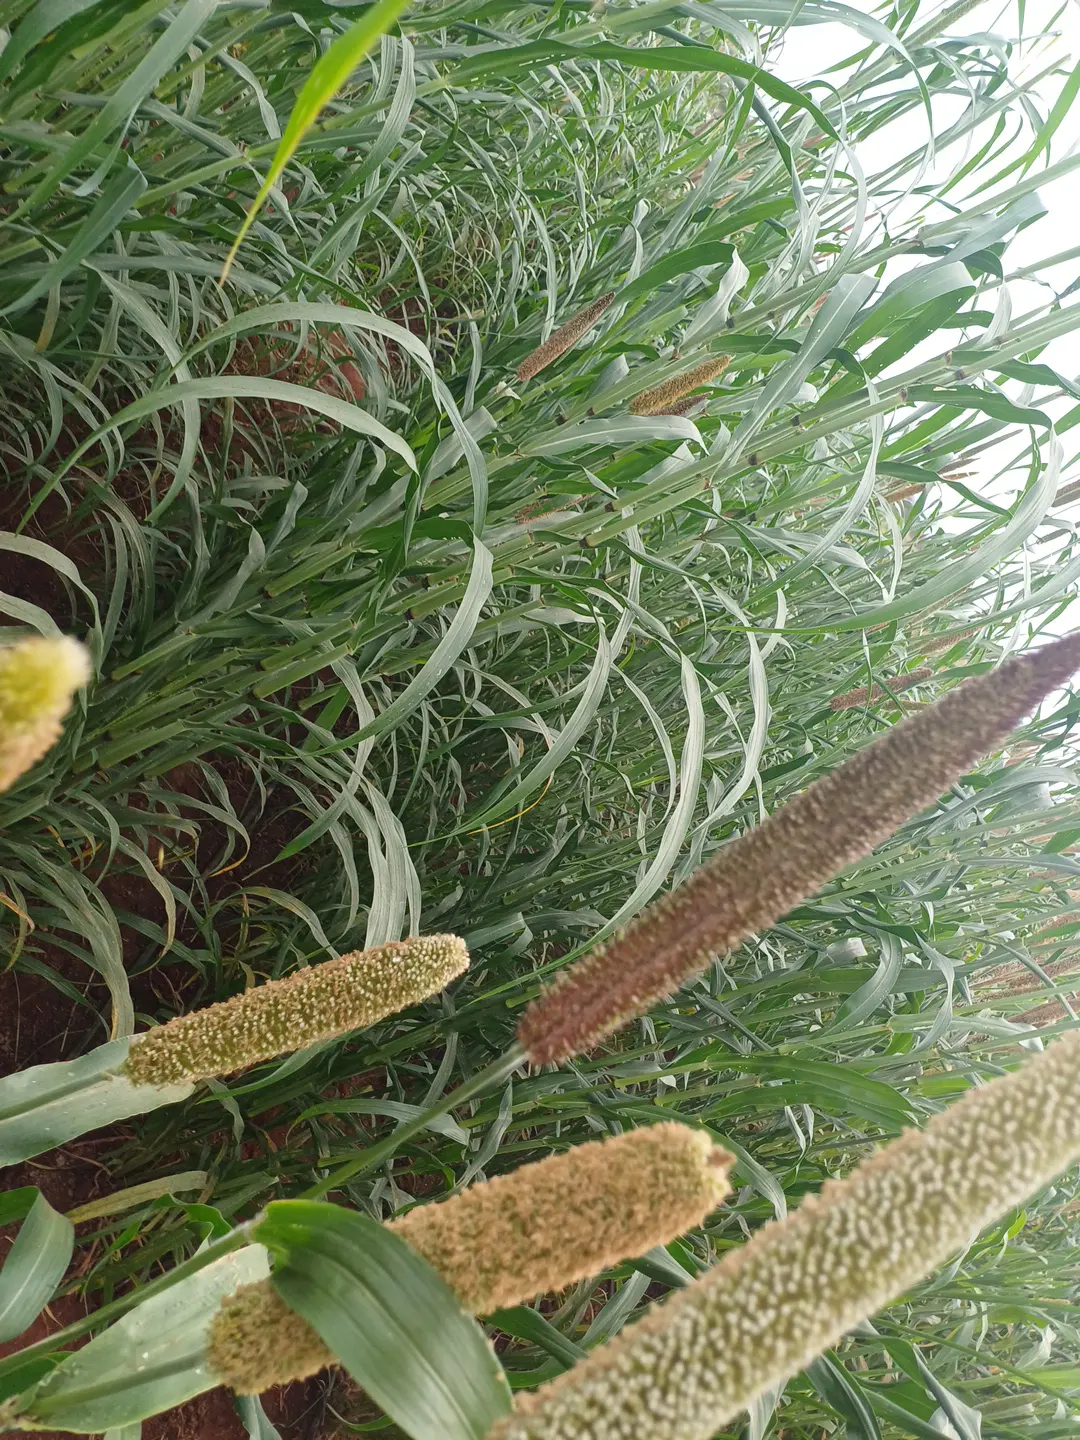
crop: pearl millet
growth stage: filling grain
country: Kenya
